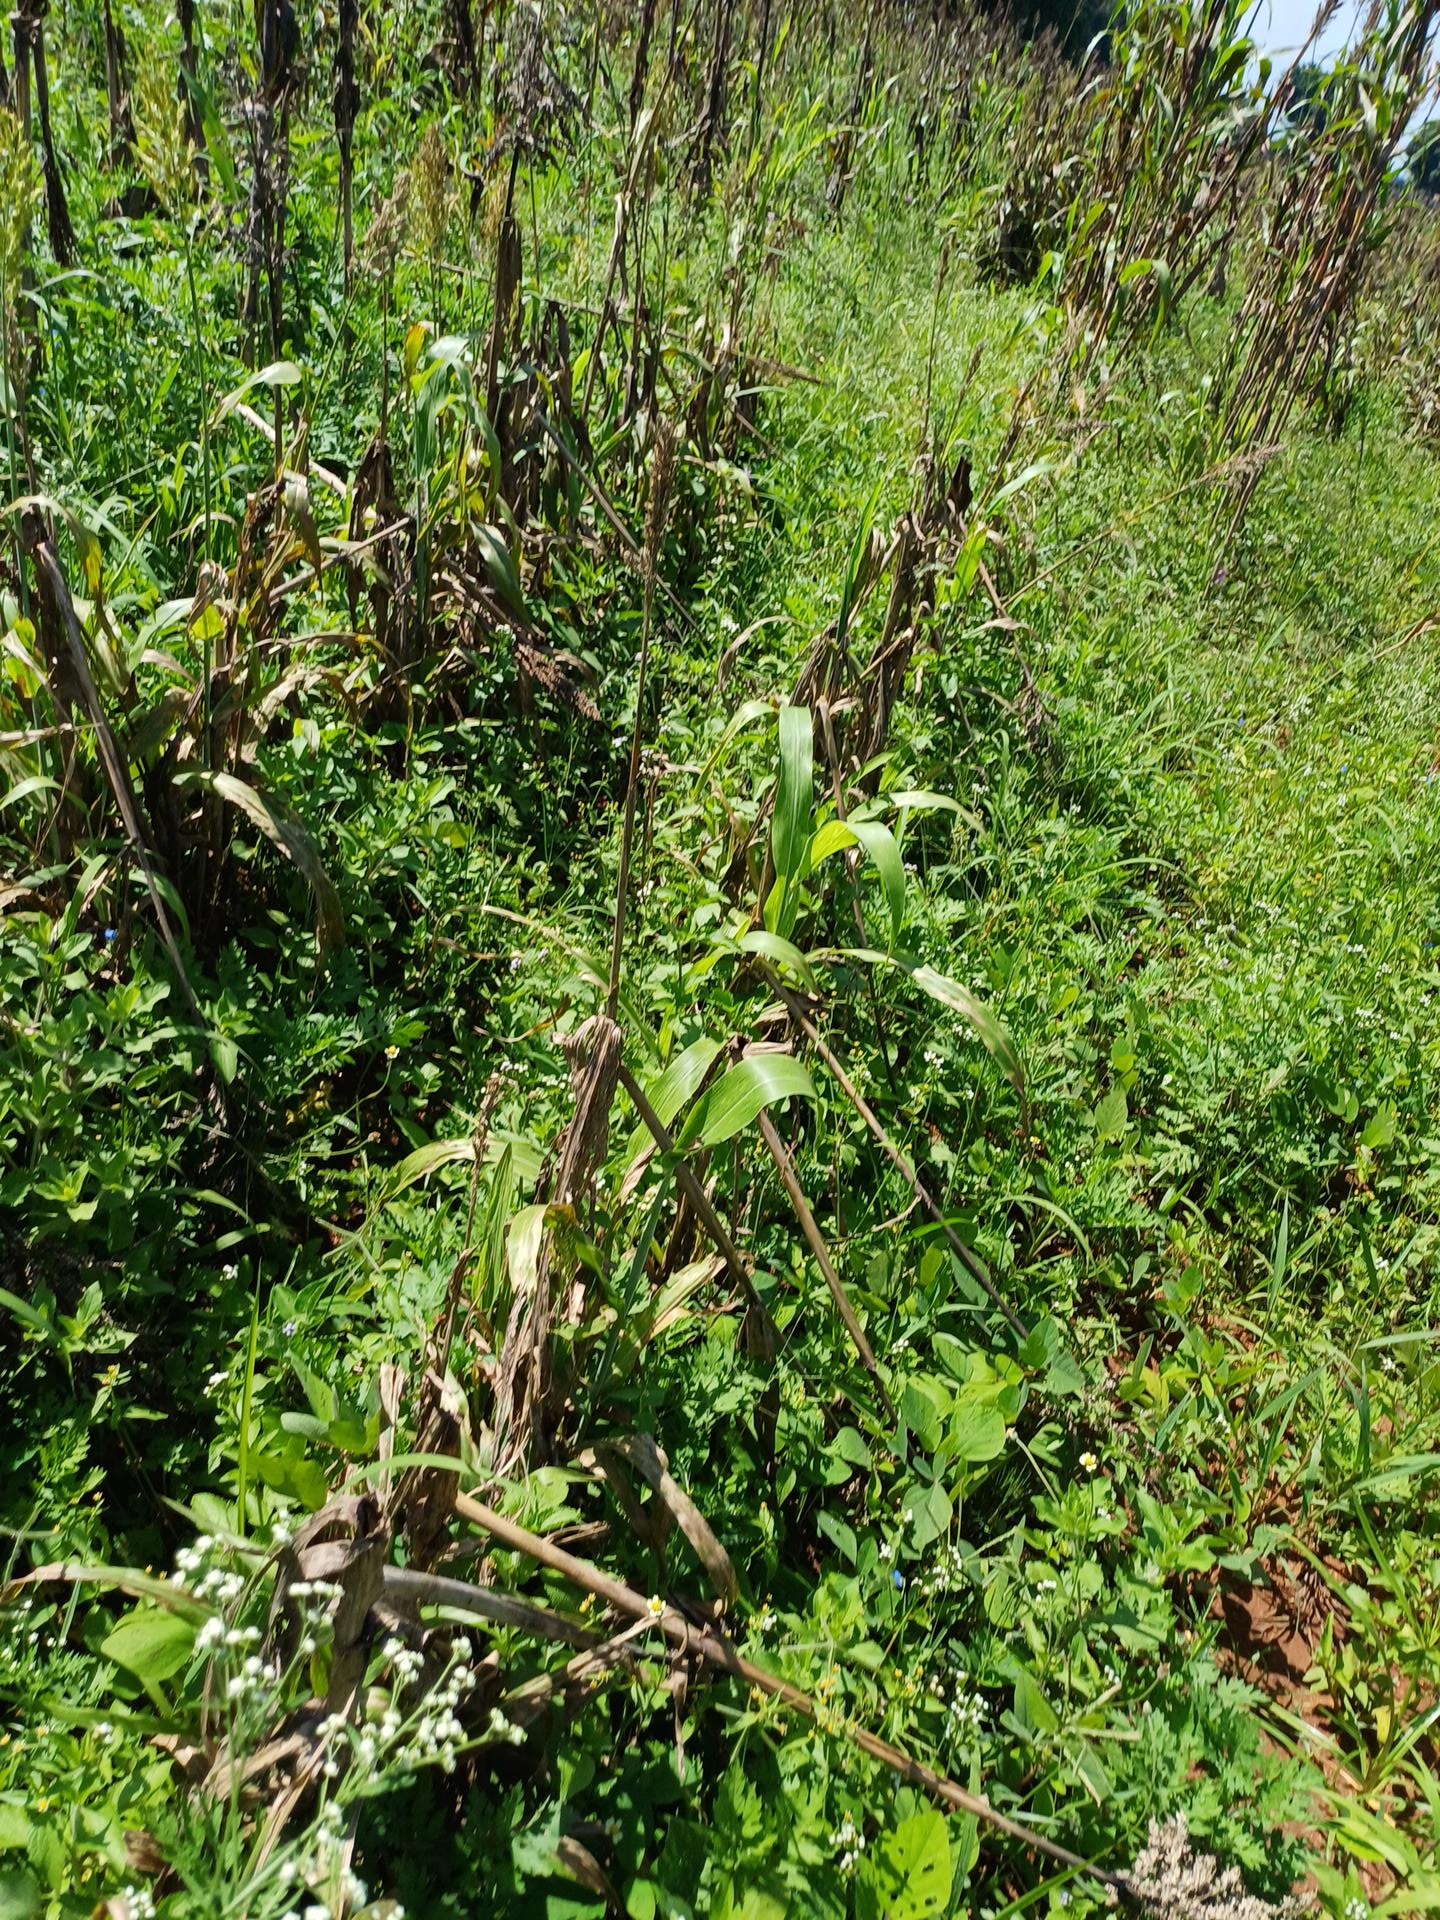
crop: sorghum
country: Kenya
